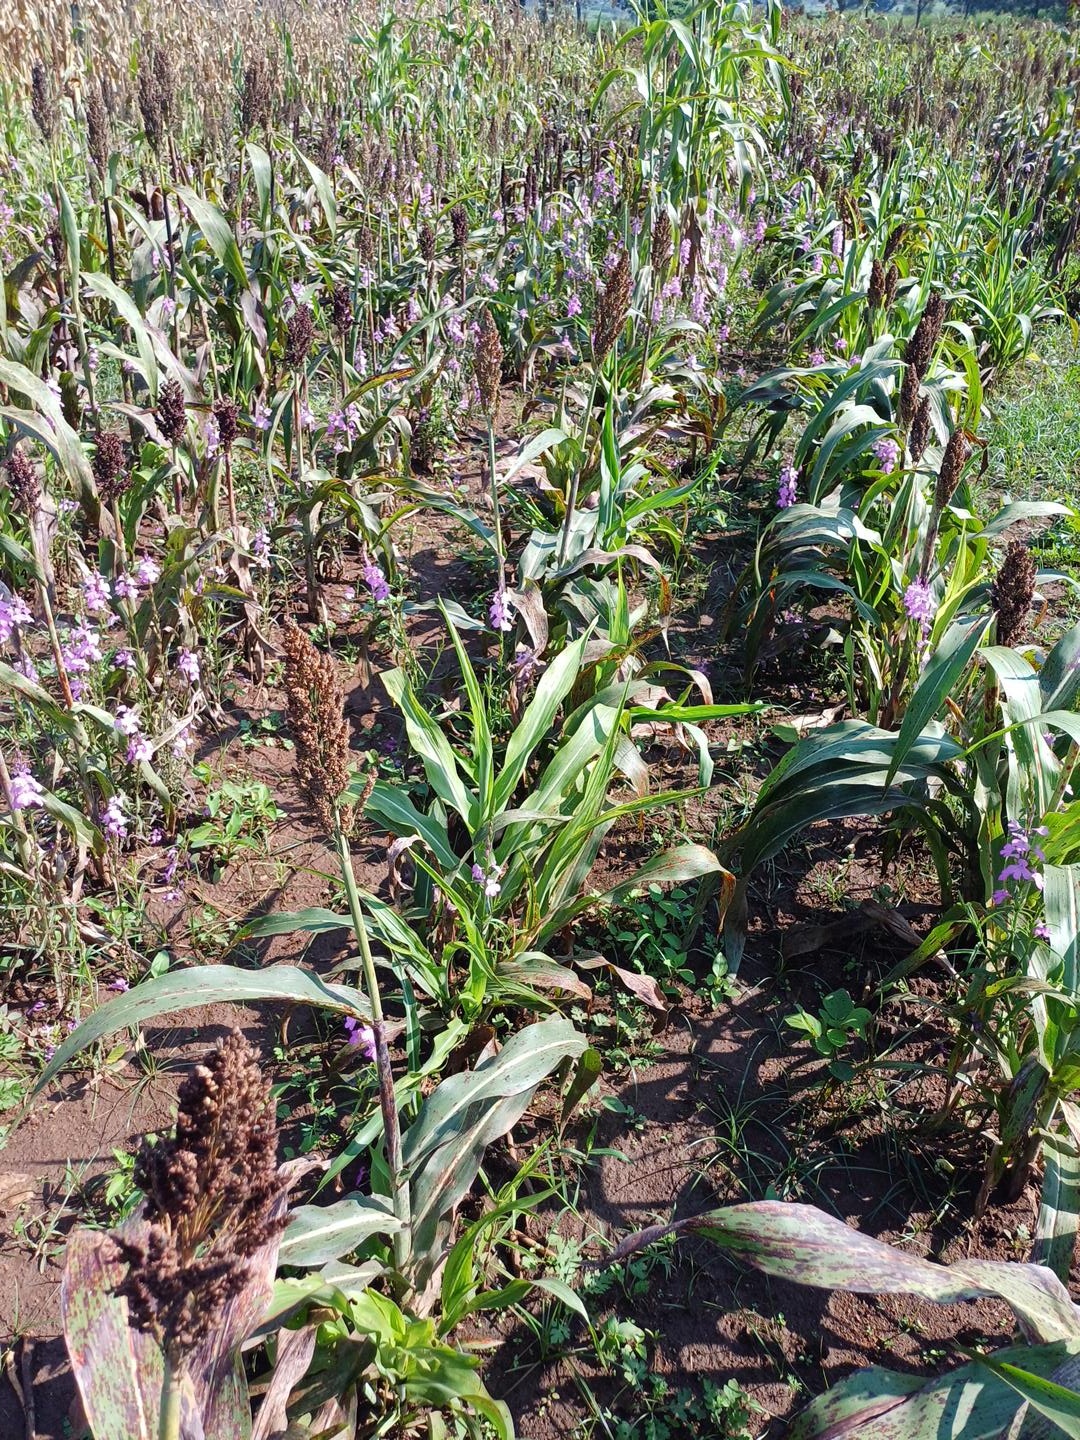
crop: sorghum
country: Kenya
